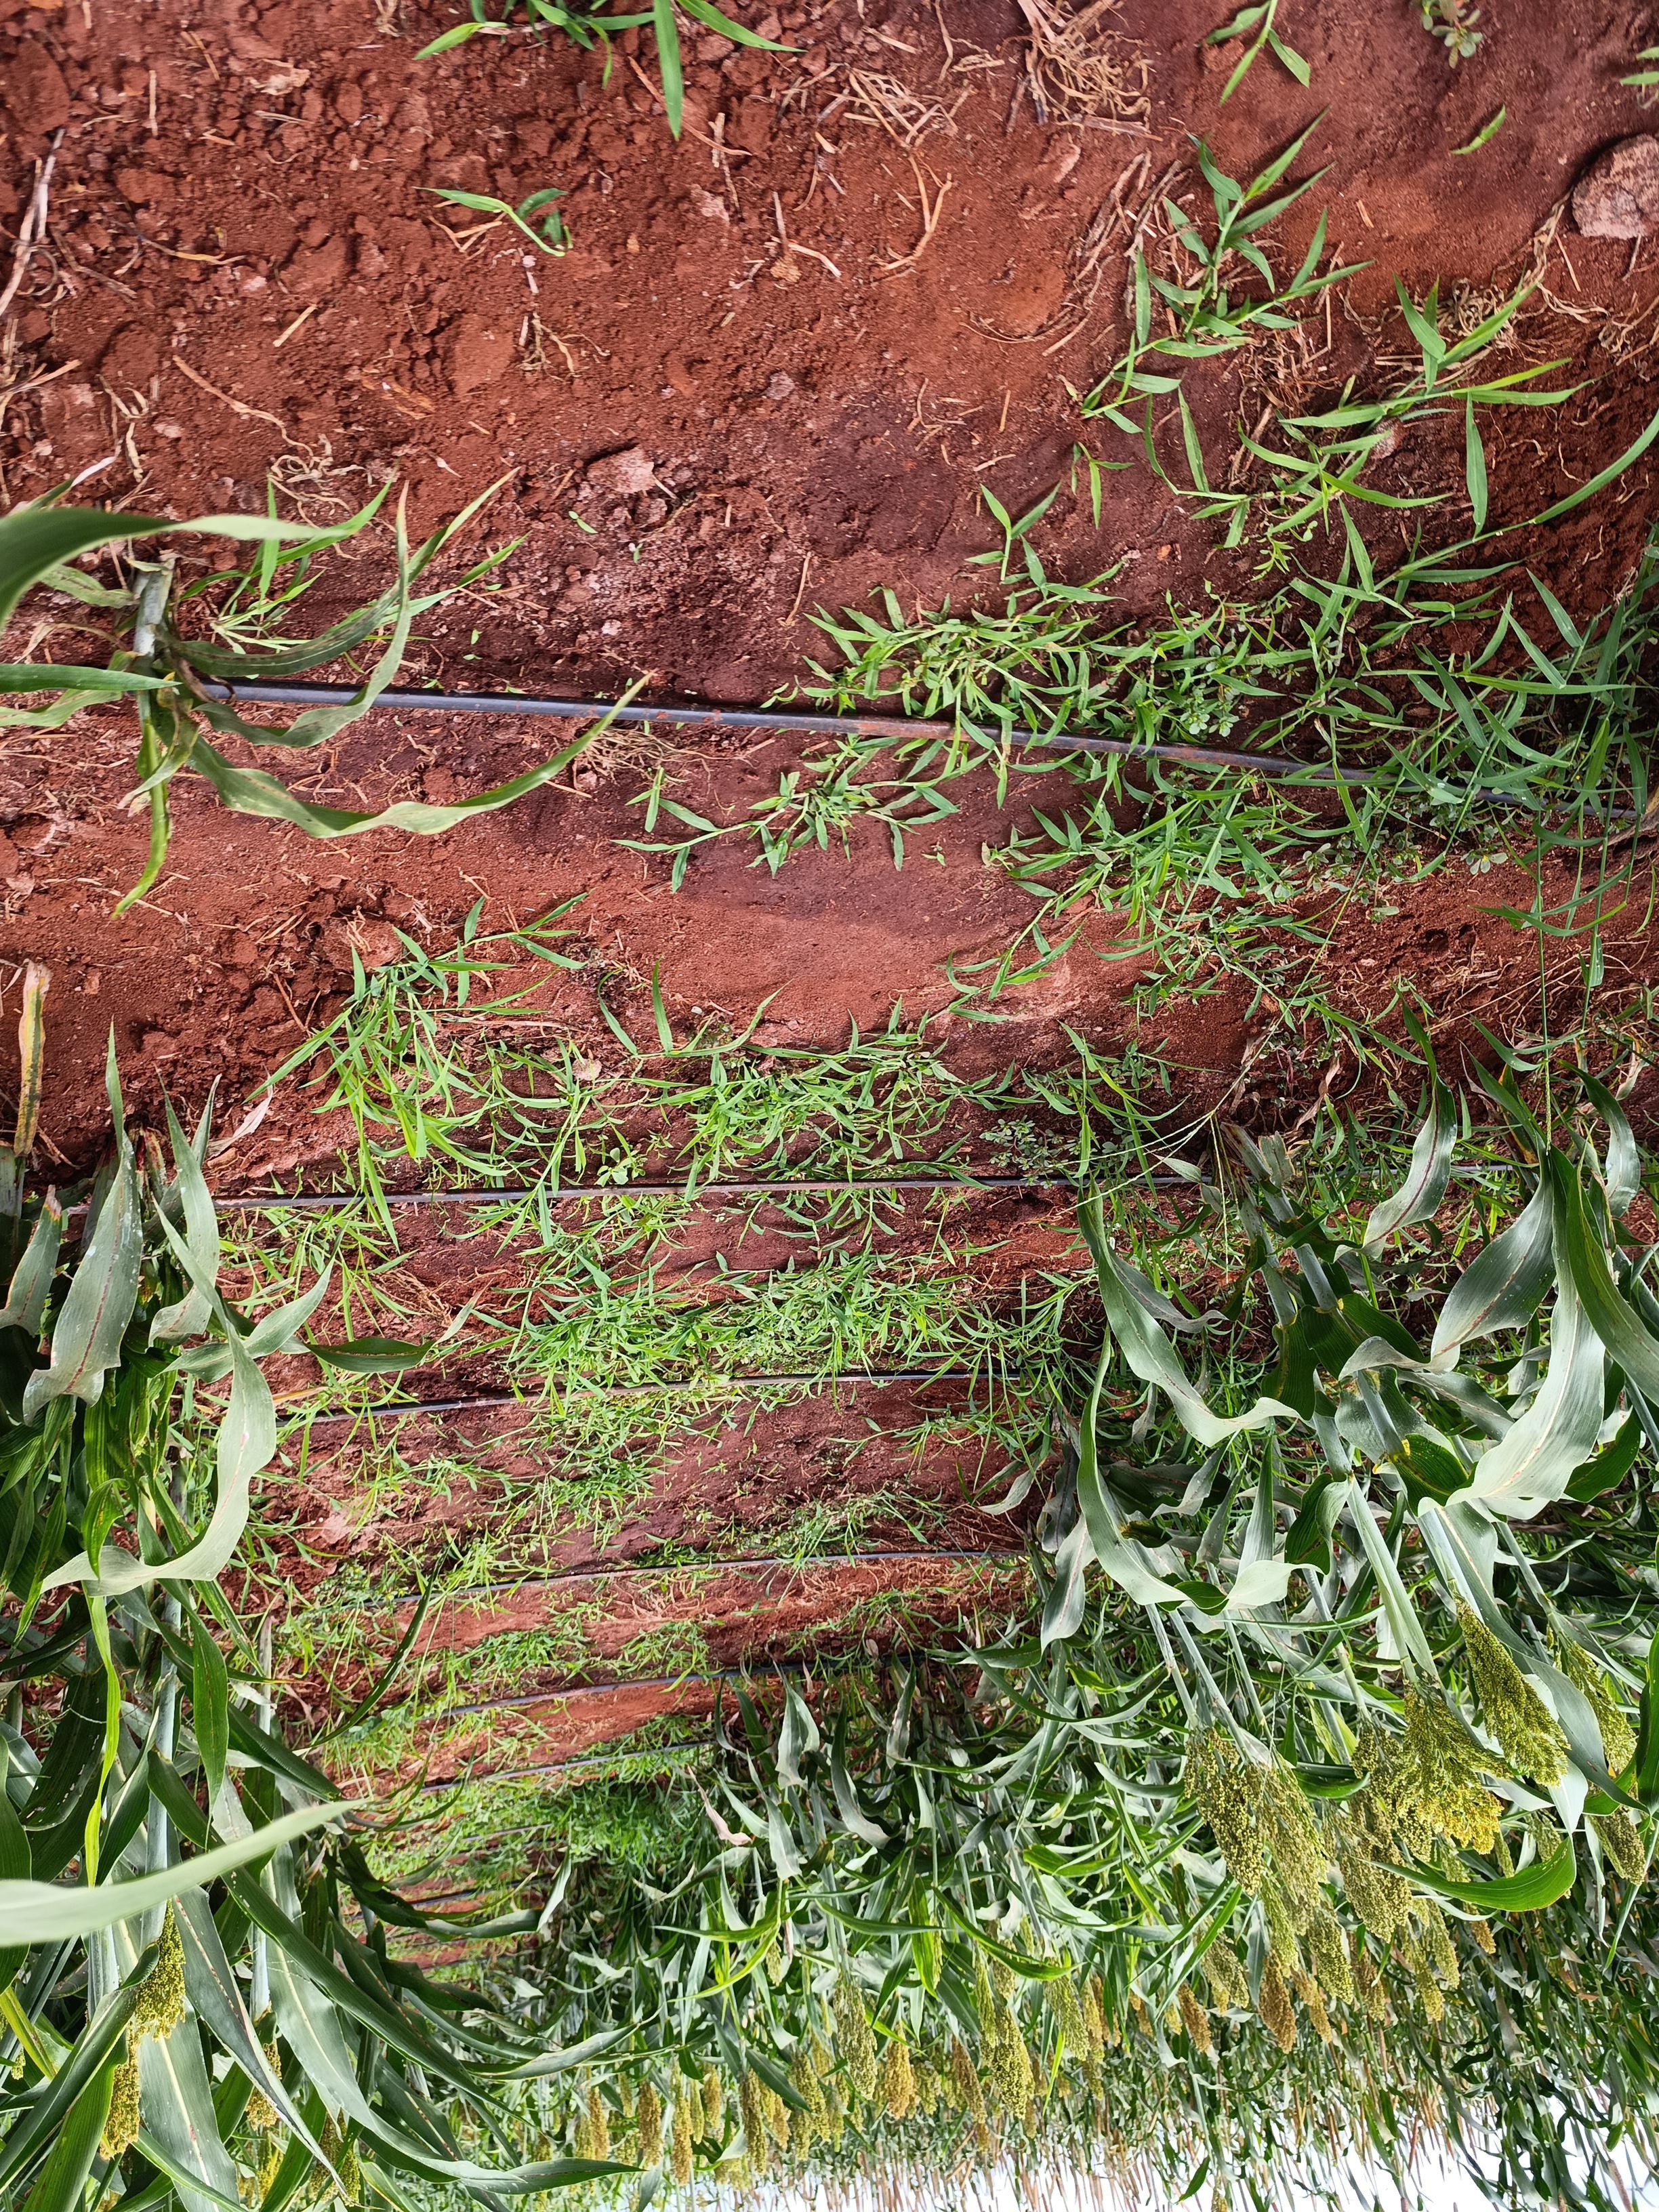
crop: sorghum
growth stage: flowering
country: Kenya
